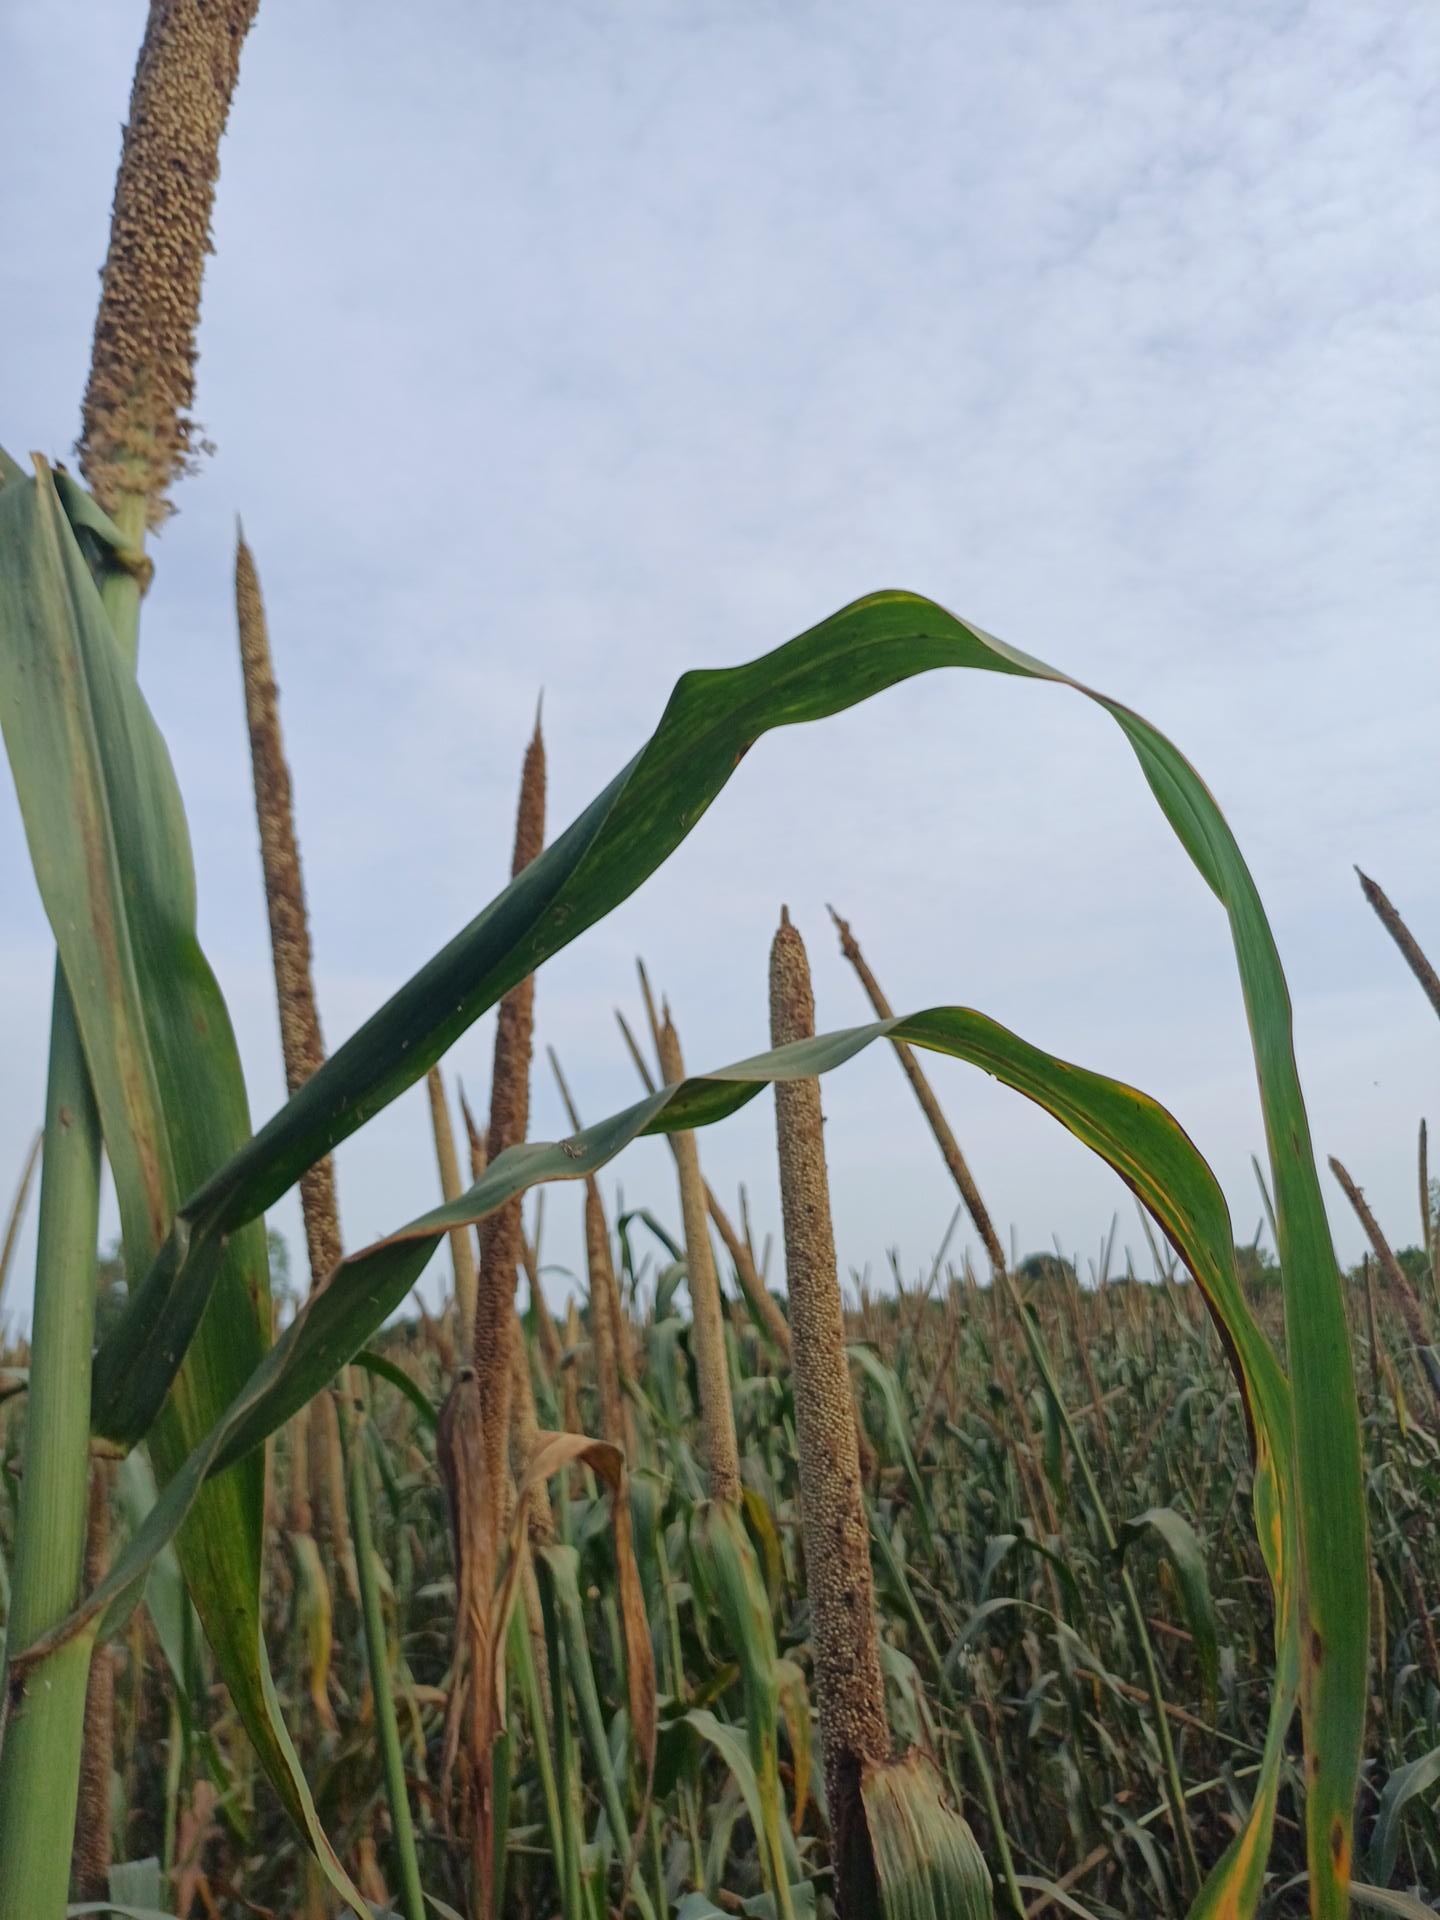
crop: pearl millet
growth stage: filling grain
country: Senegal
